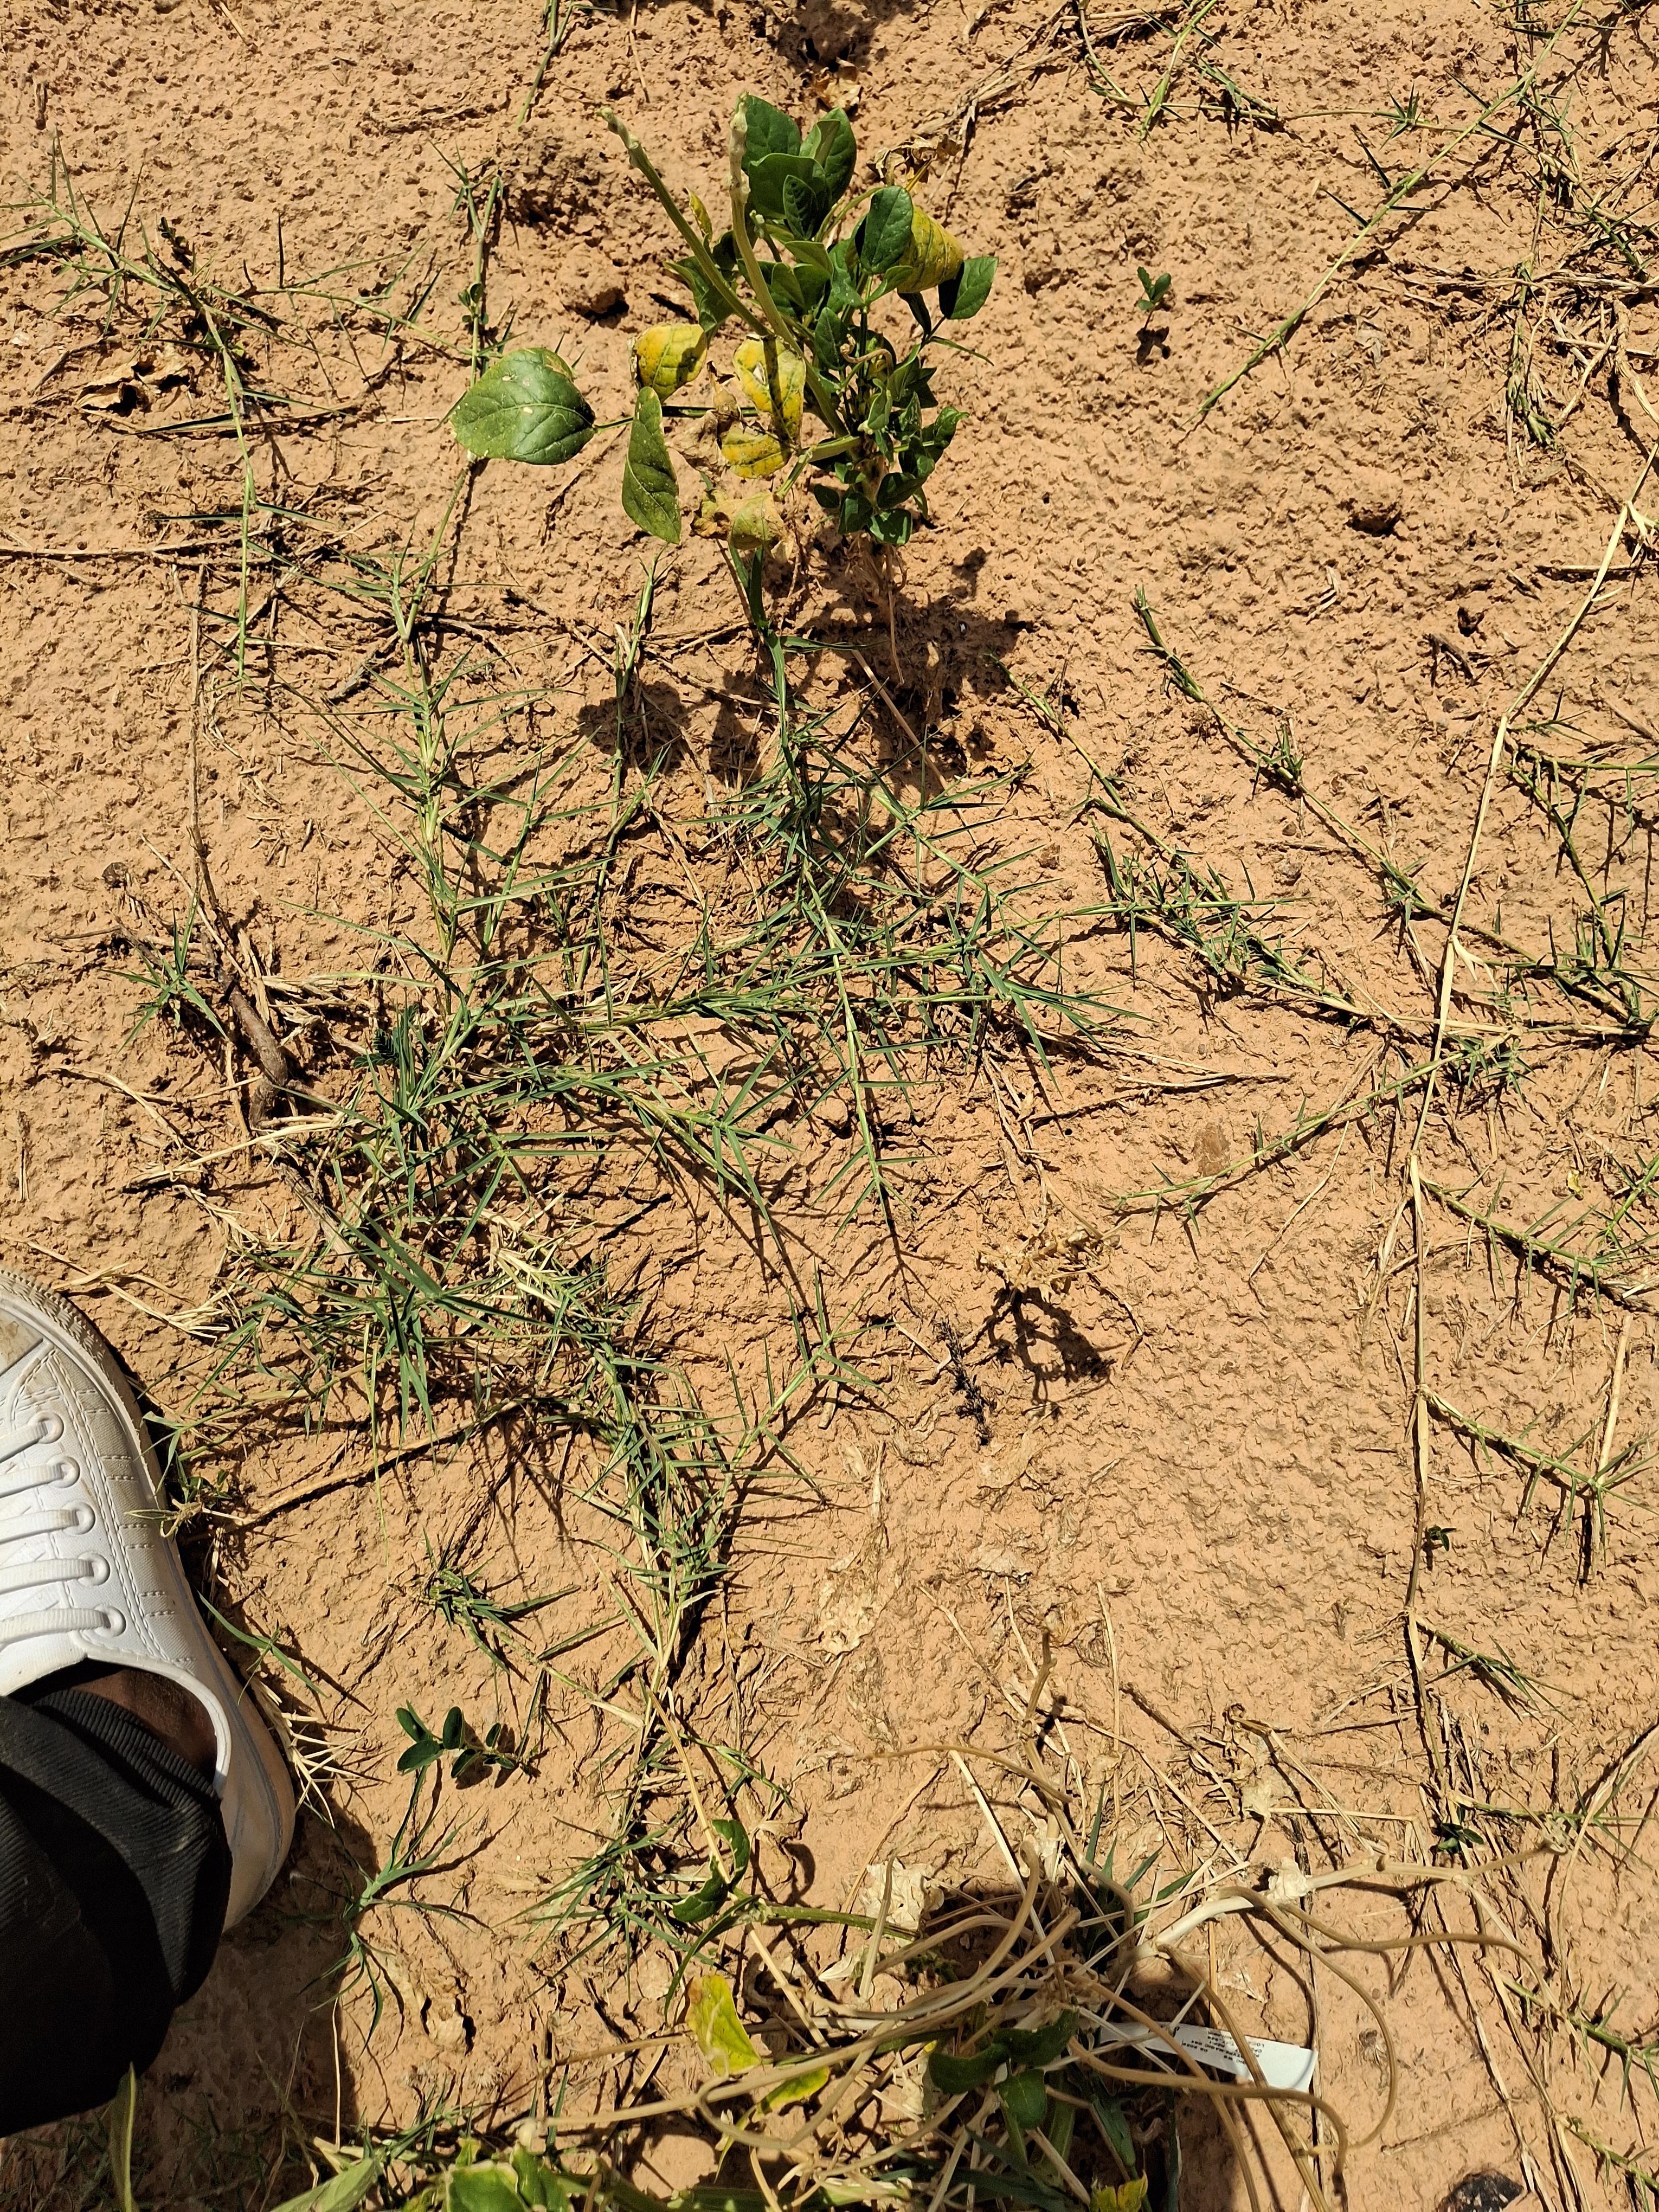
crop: cowpea
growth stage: harvest maturity
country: Nigeria
